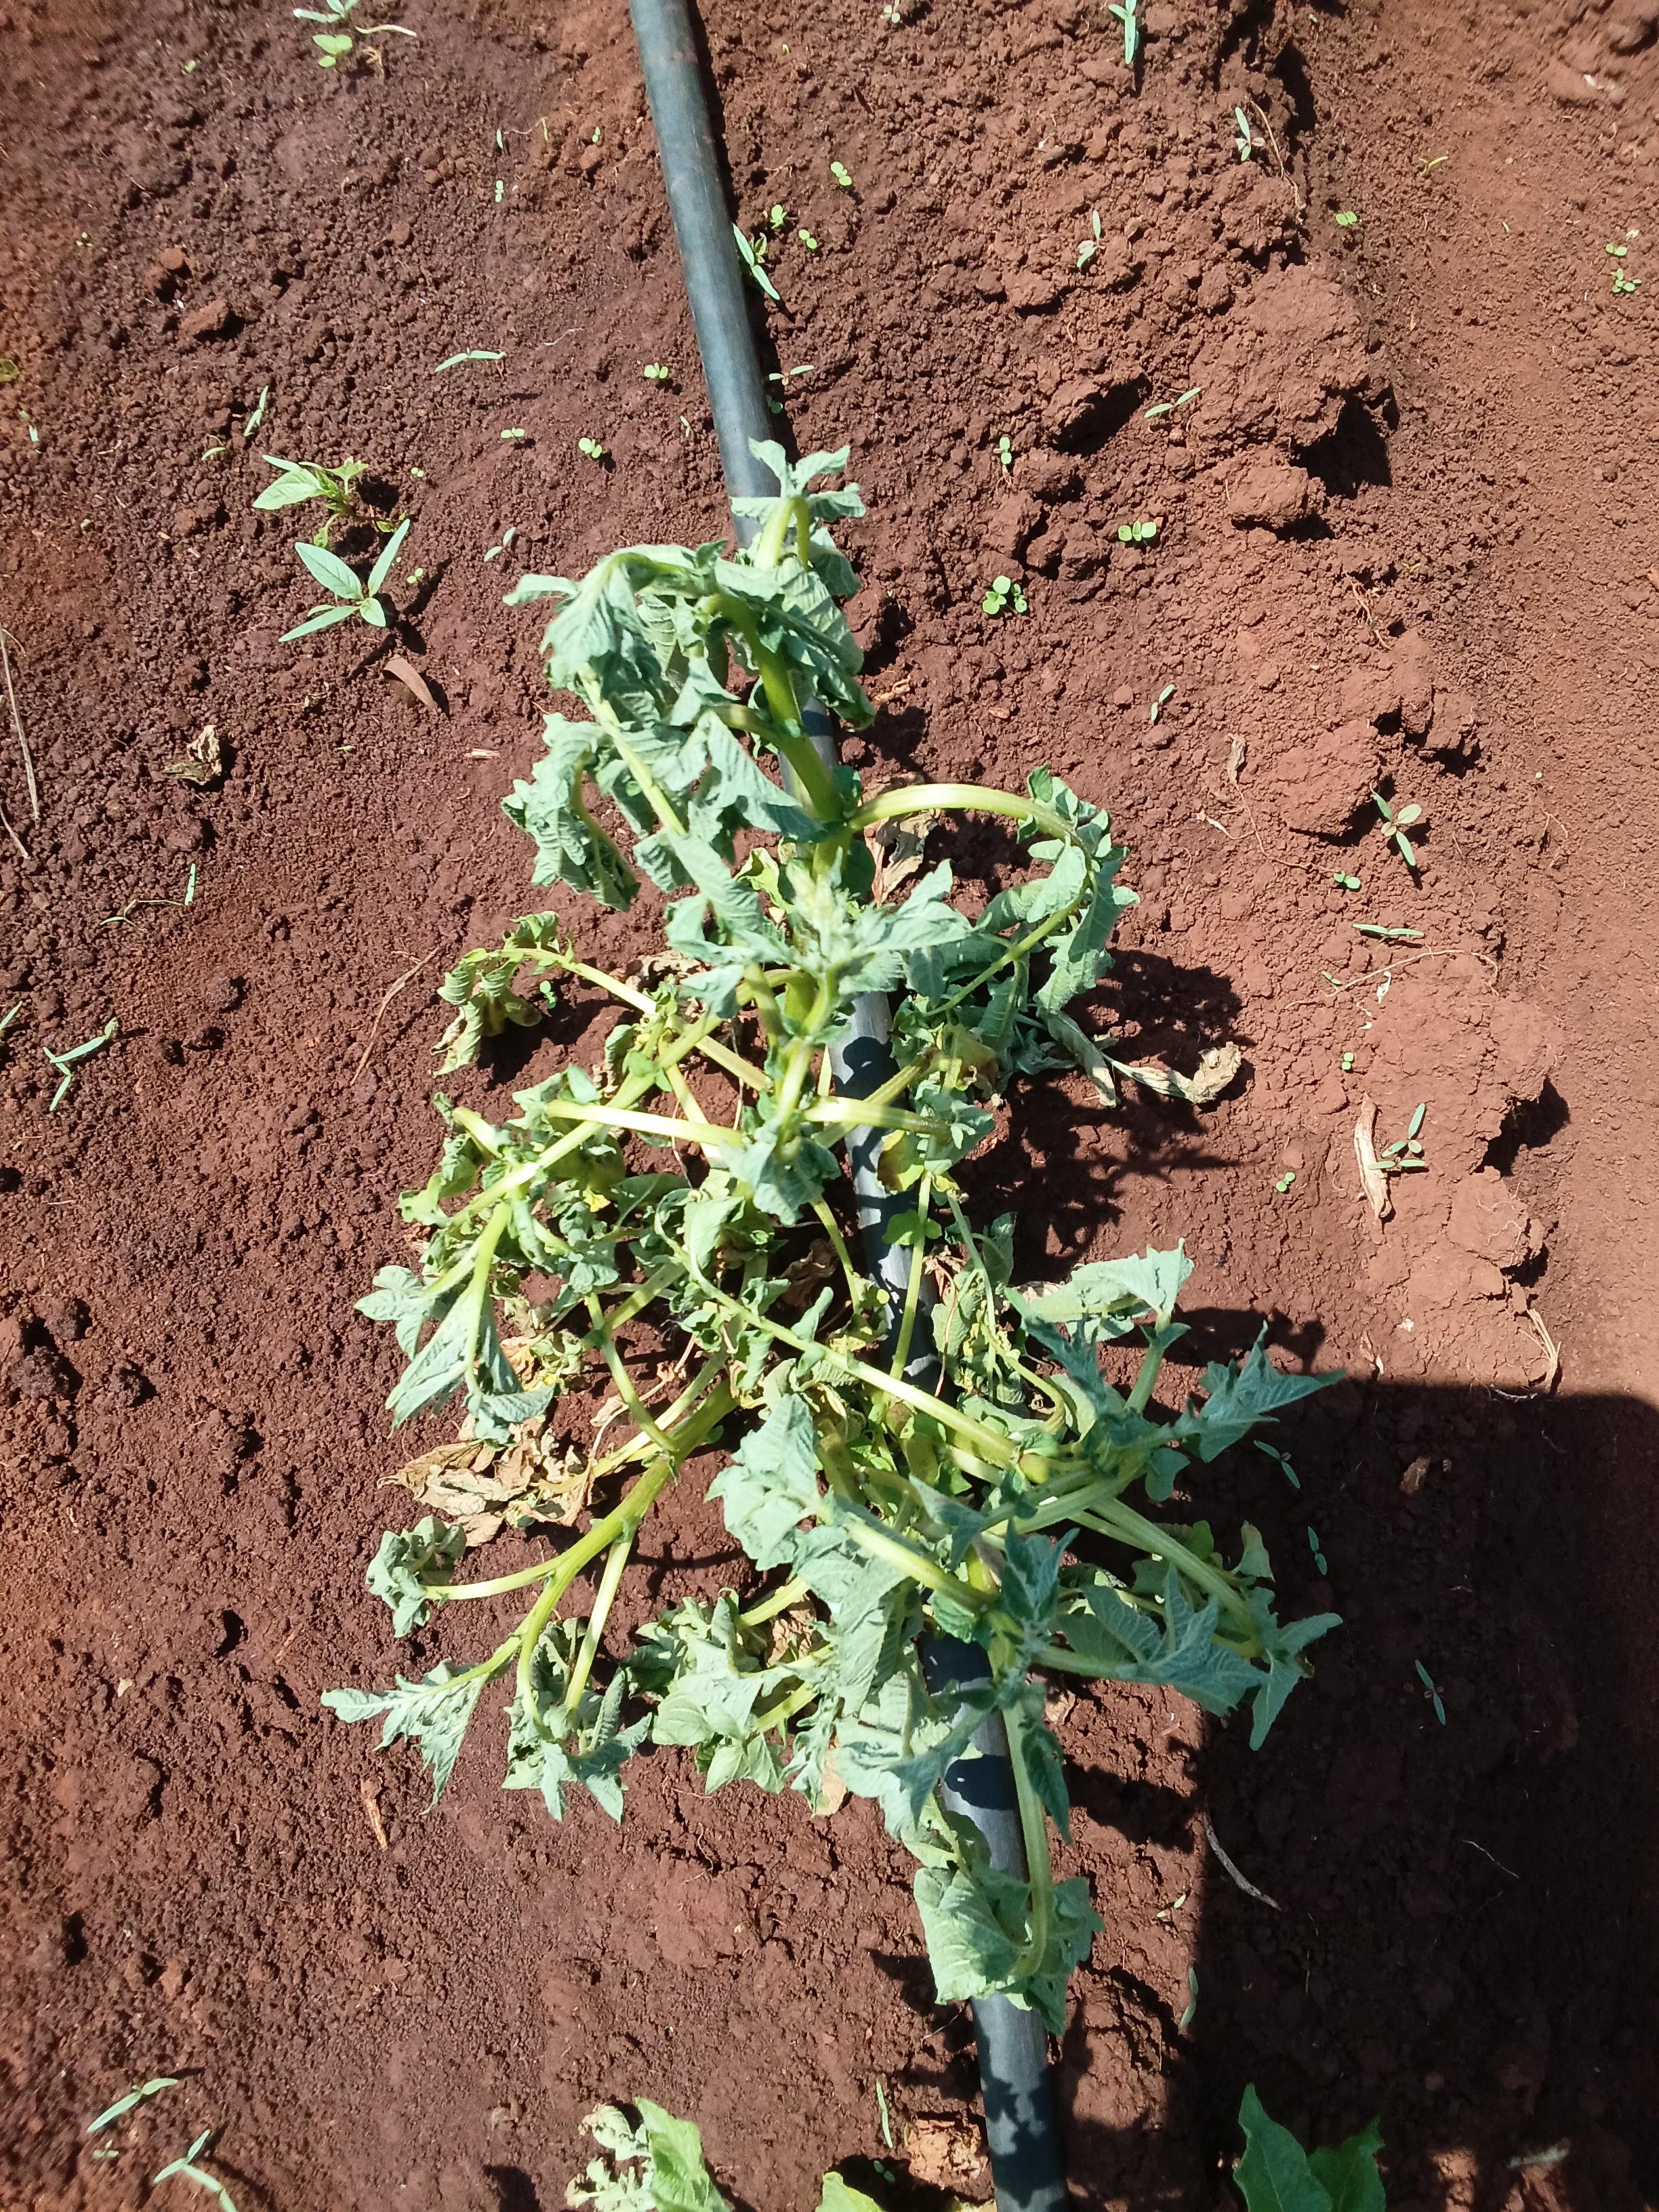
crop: potato
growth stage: vegetative
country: Kenya
